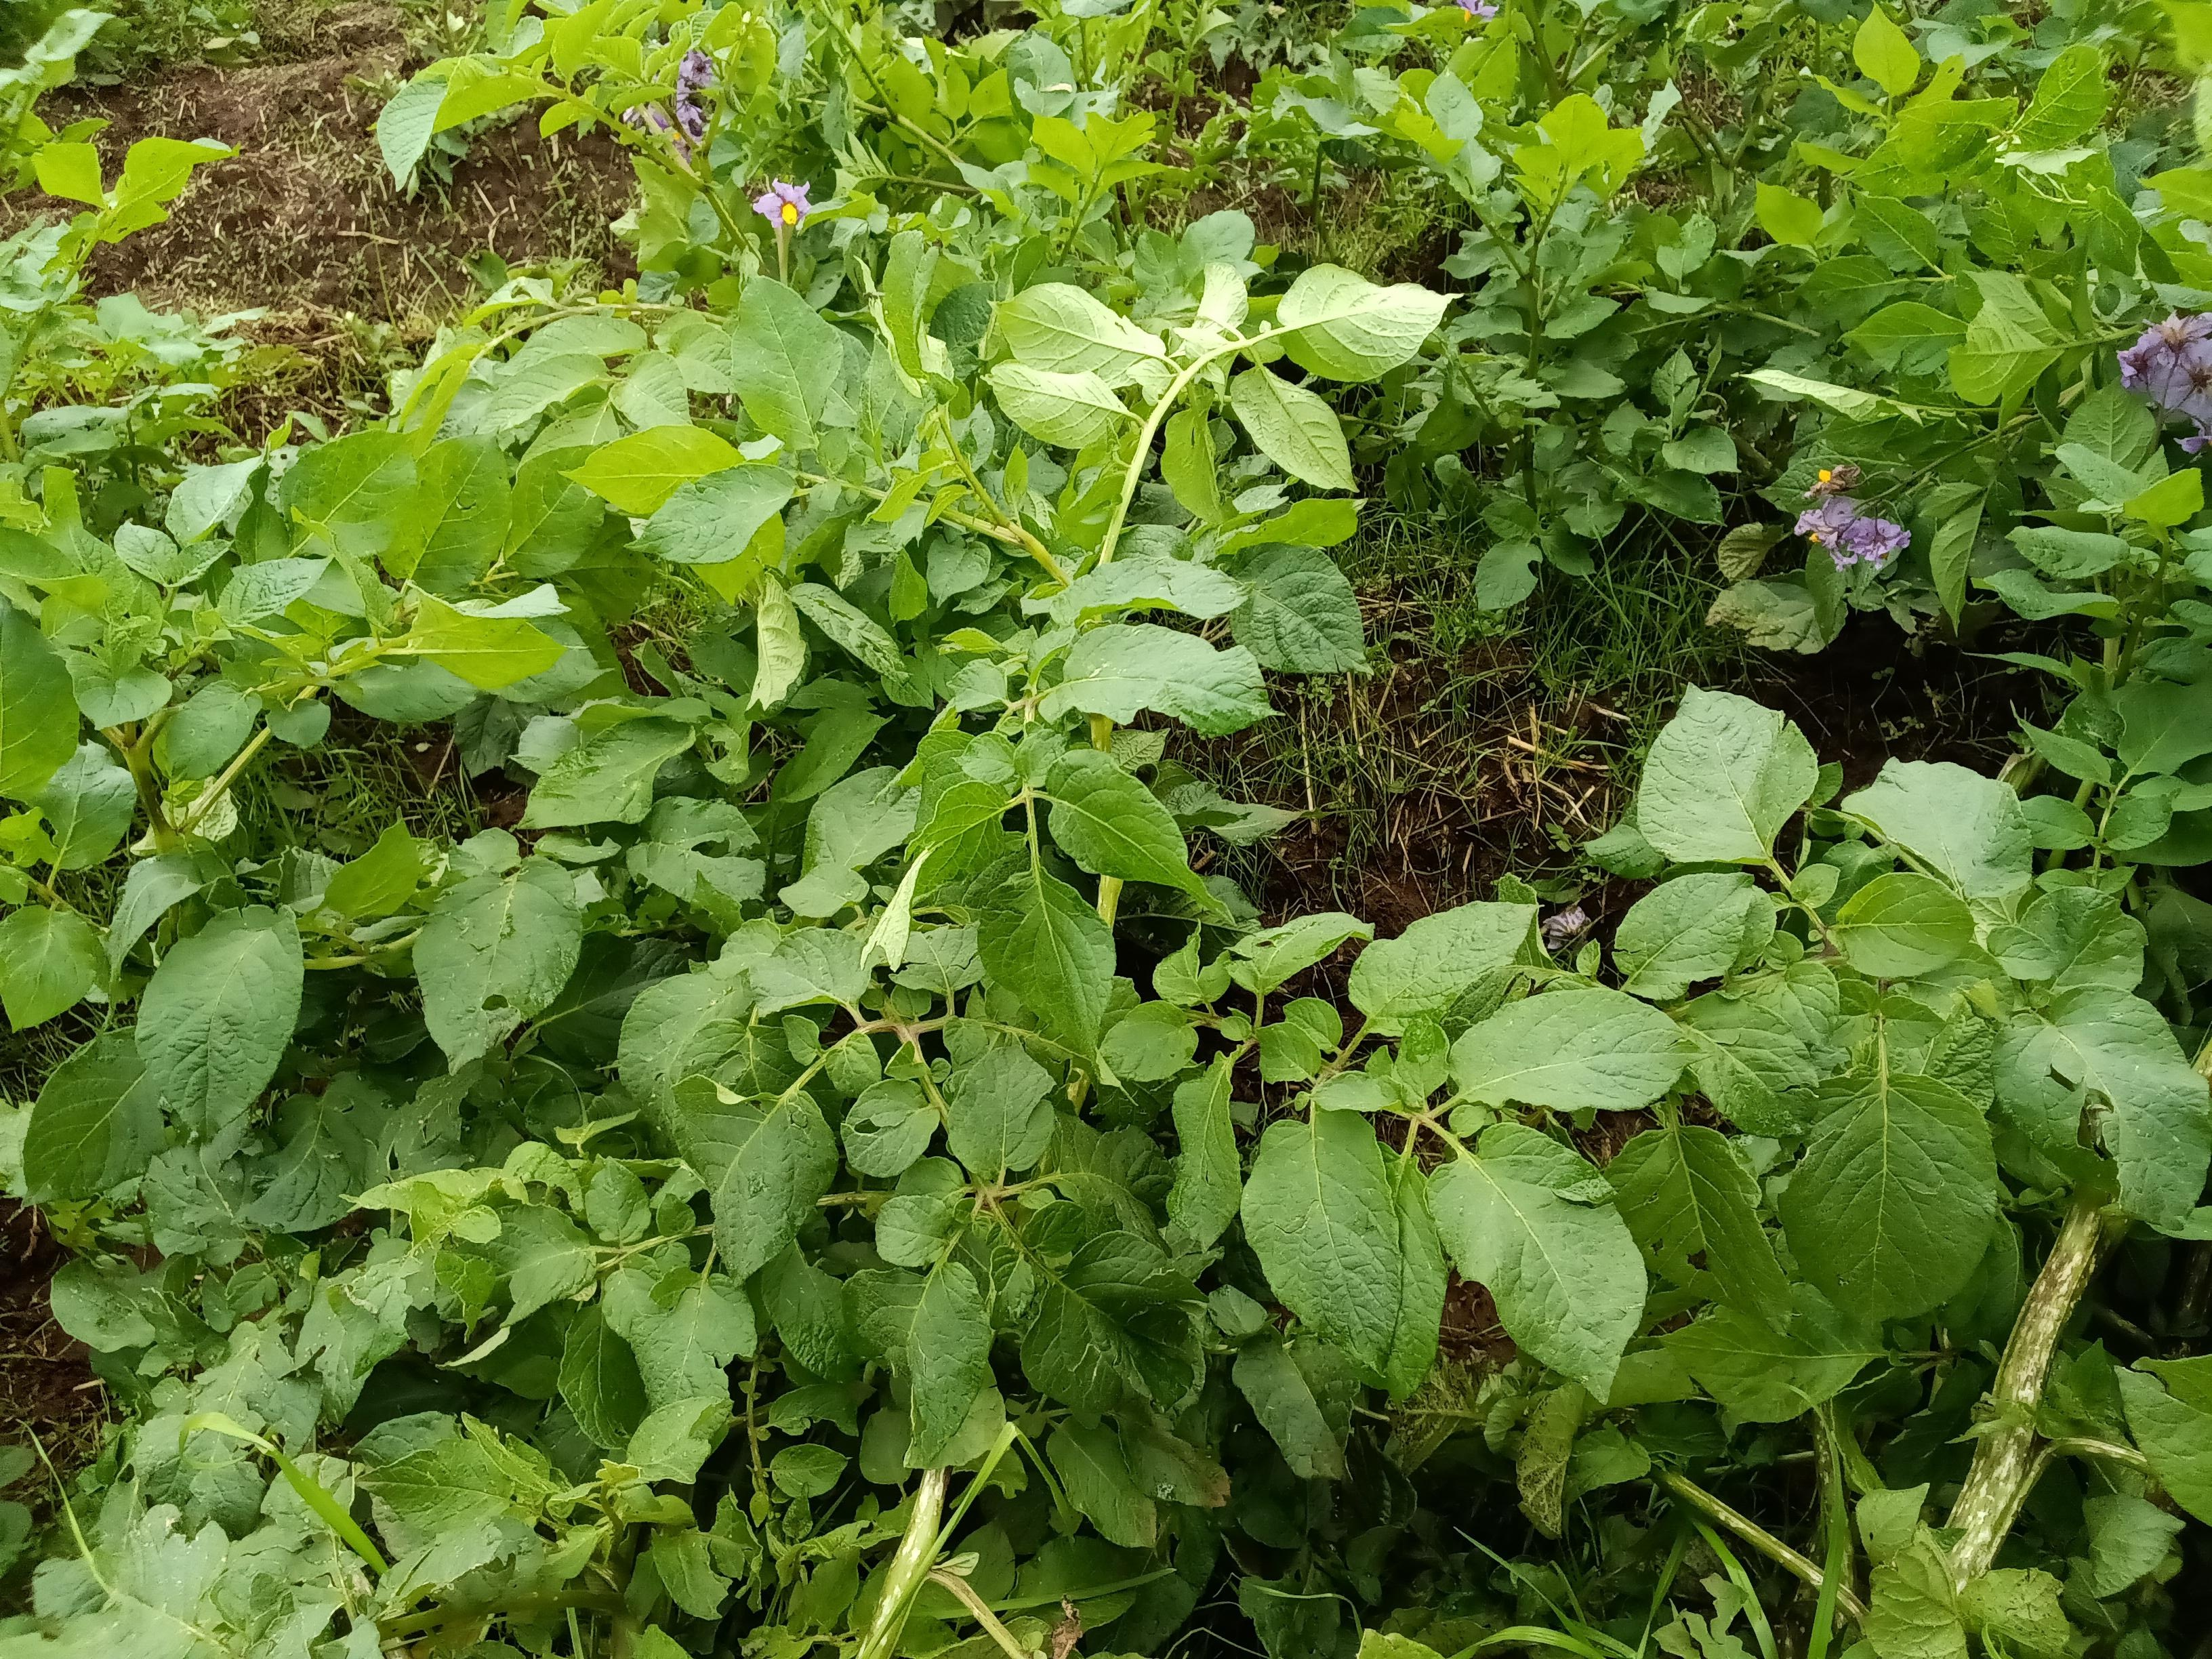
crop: potato
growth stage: flowering
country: Kenya
